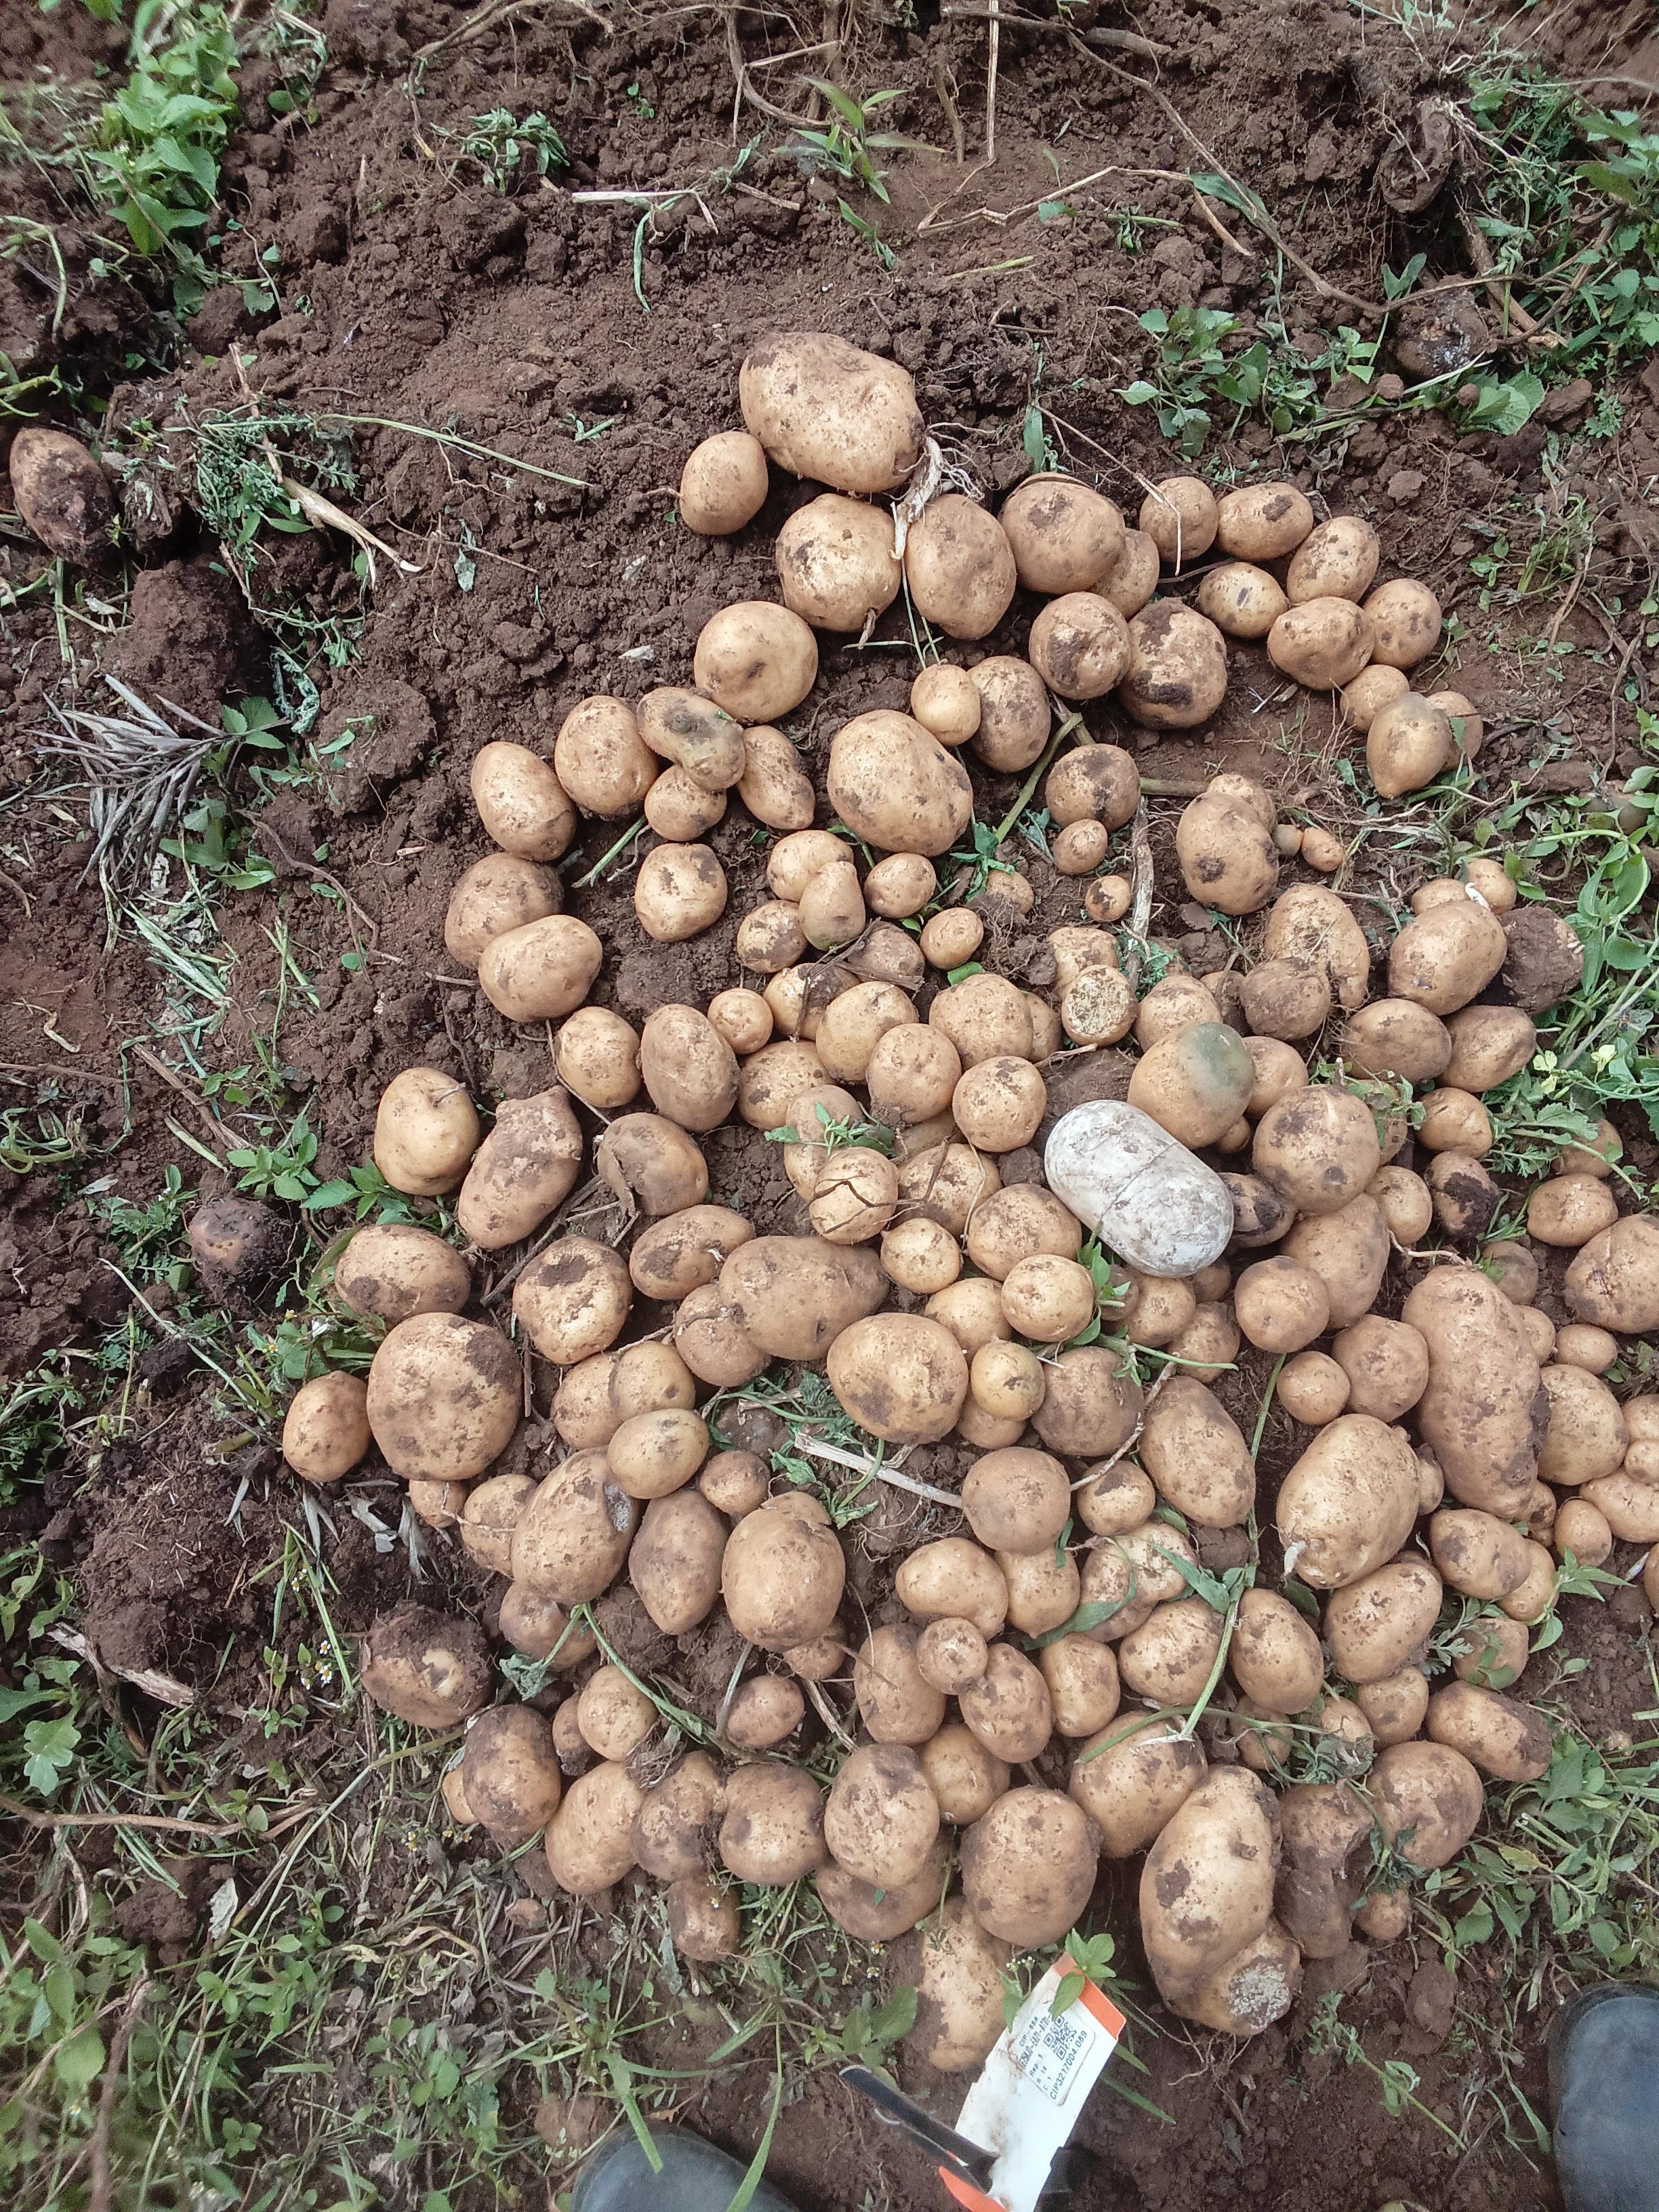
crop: potato
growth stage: harvest
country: Kenya
